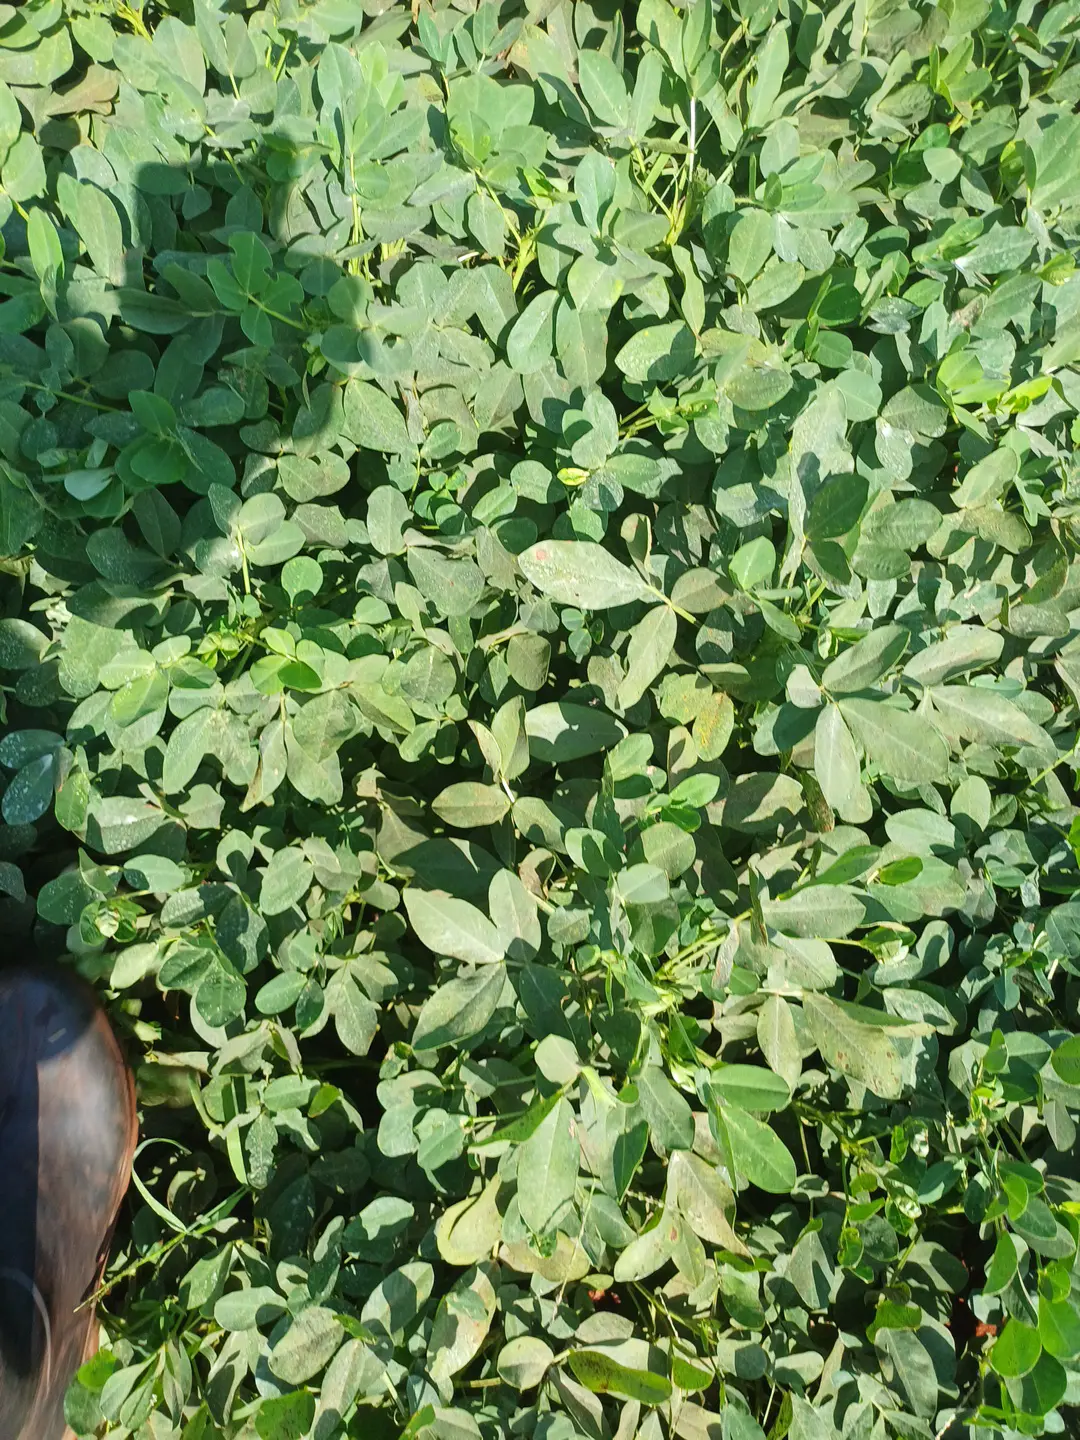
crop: groundnut
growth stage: pegging
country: Kenya
